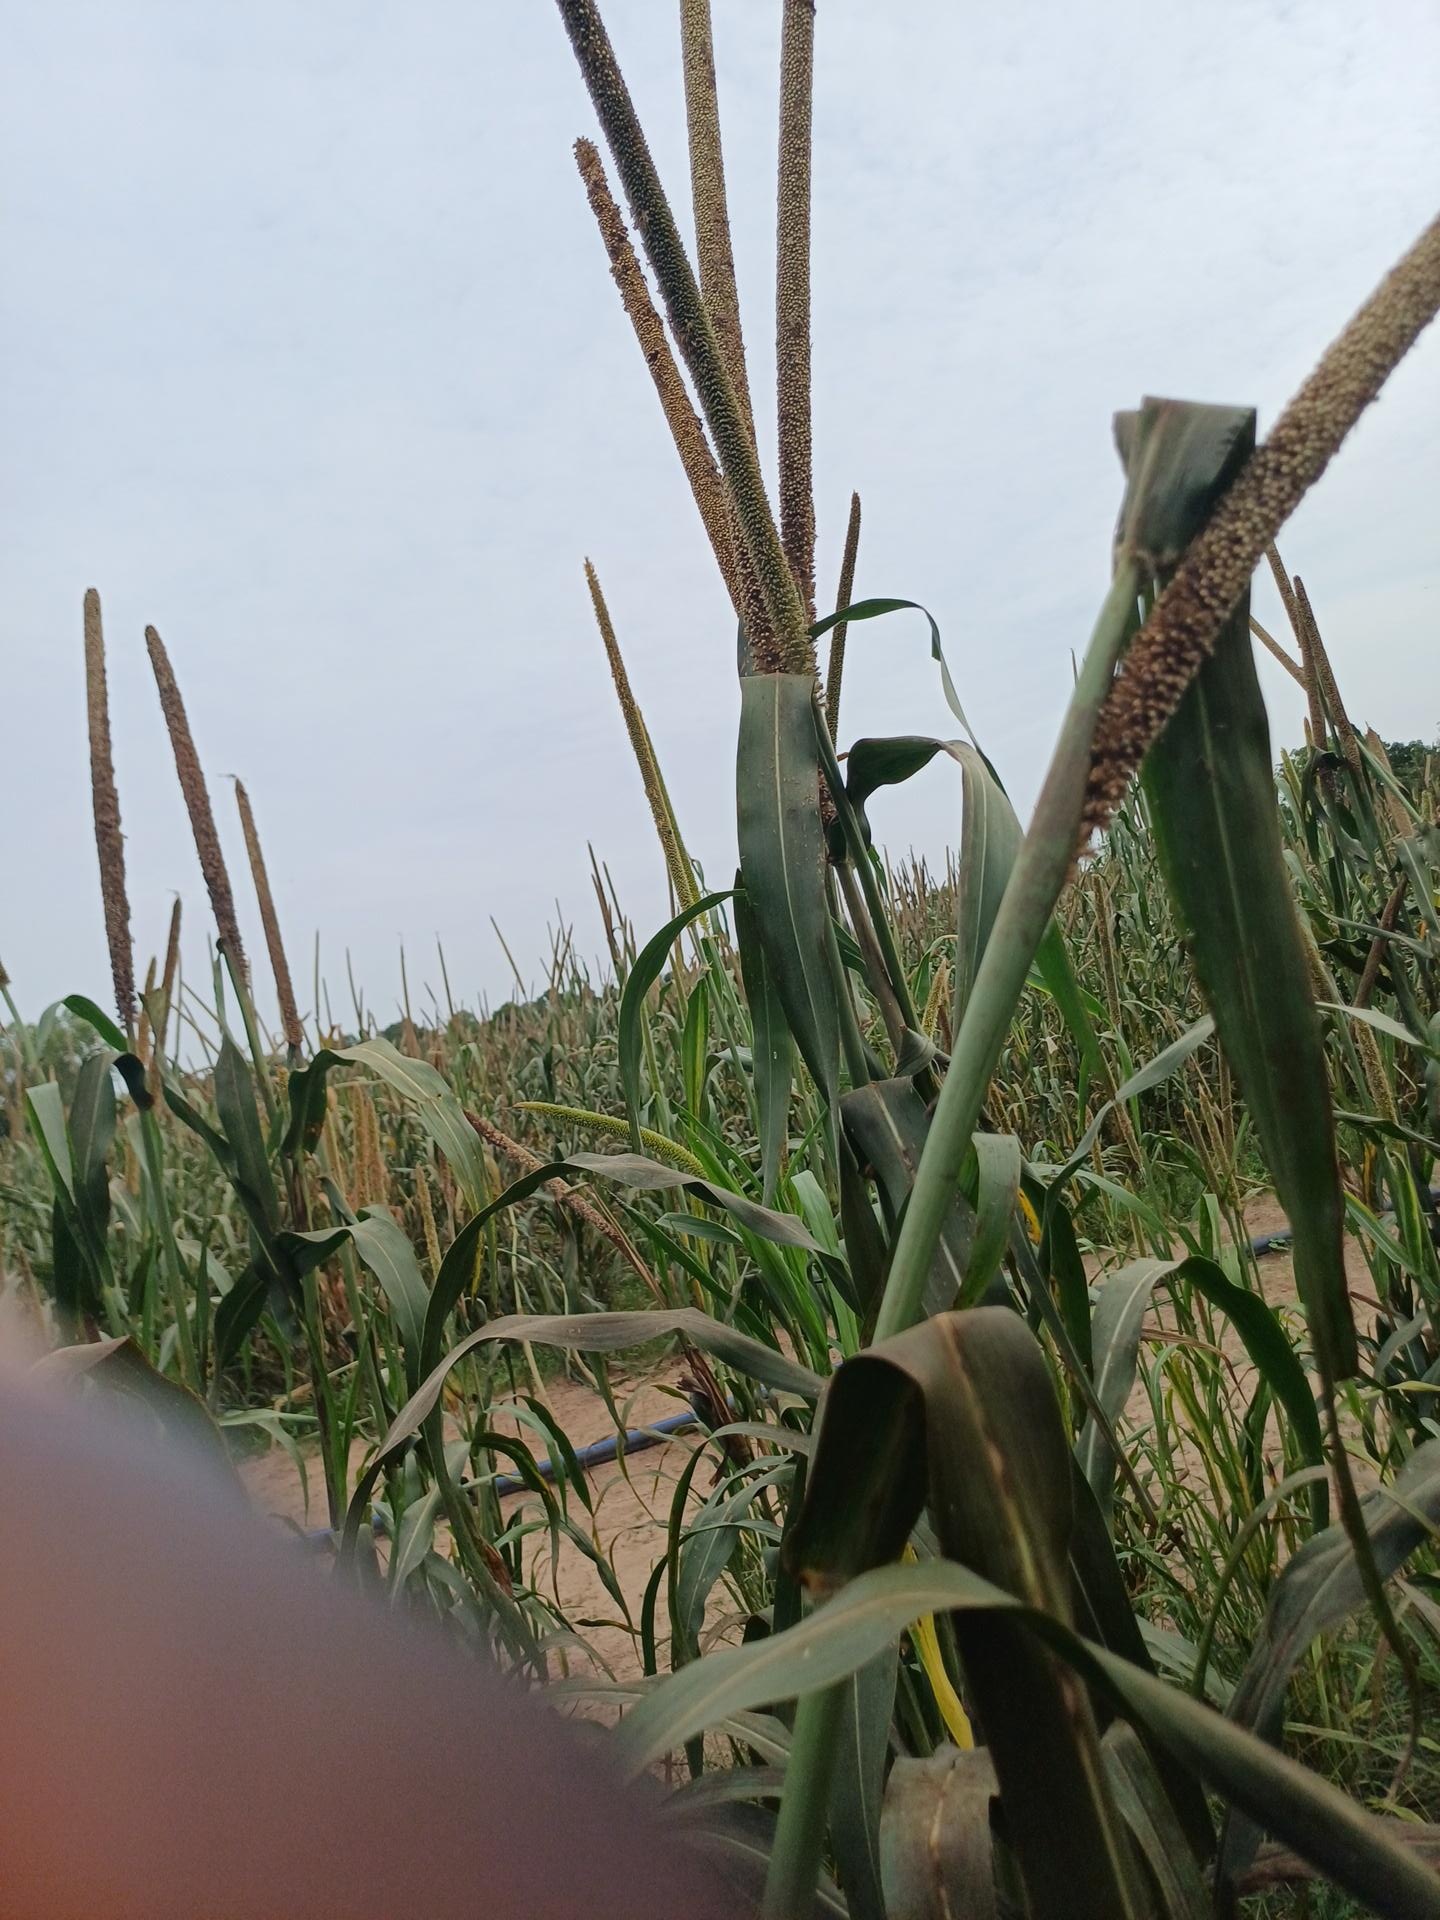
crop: pearl millet
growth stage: filling grain
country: Senegal
